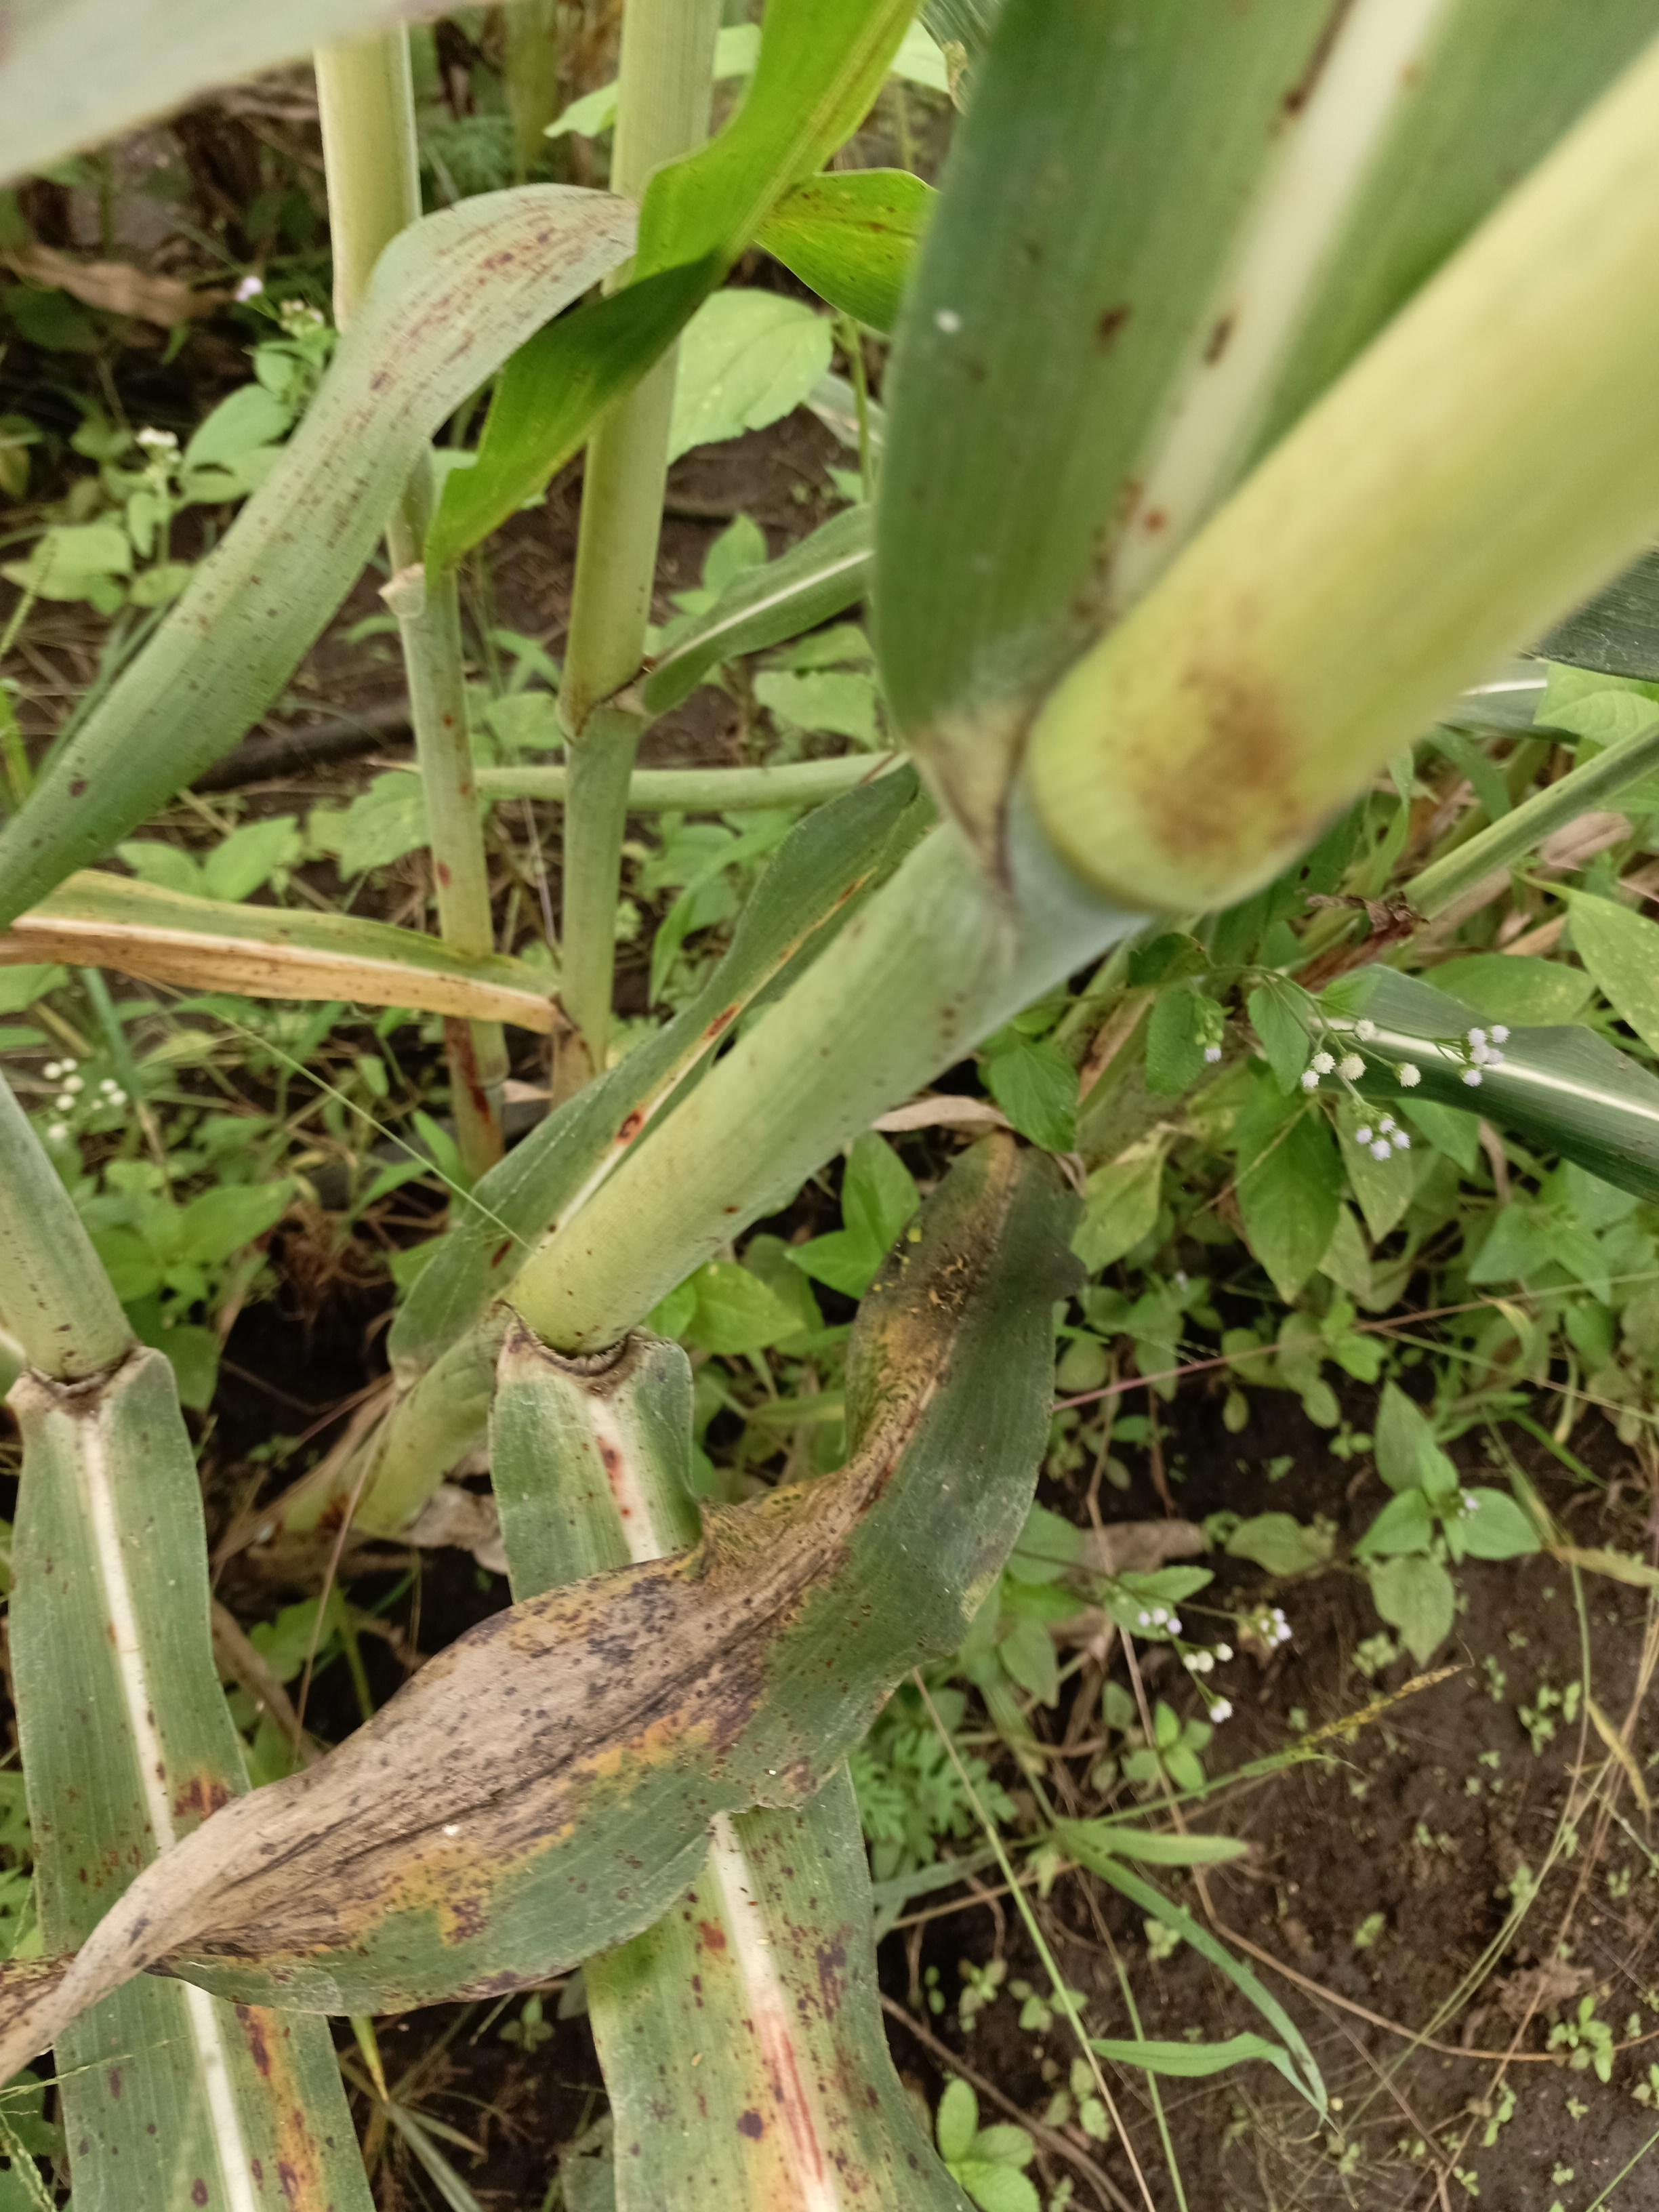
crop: sorghum
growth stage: filling grain
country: Tanzania
